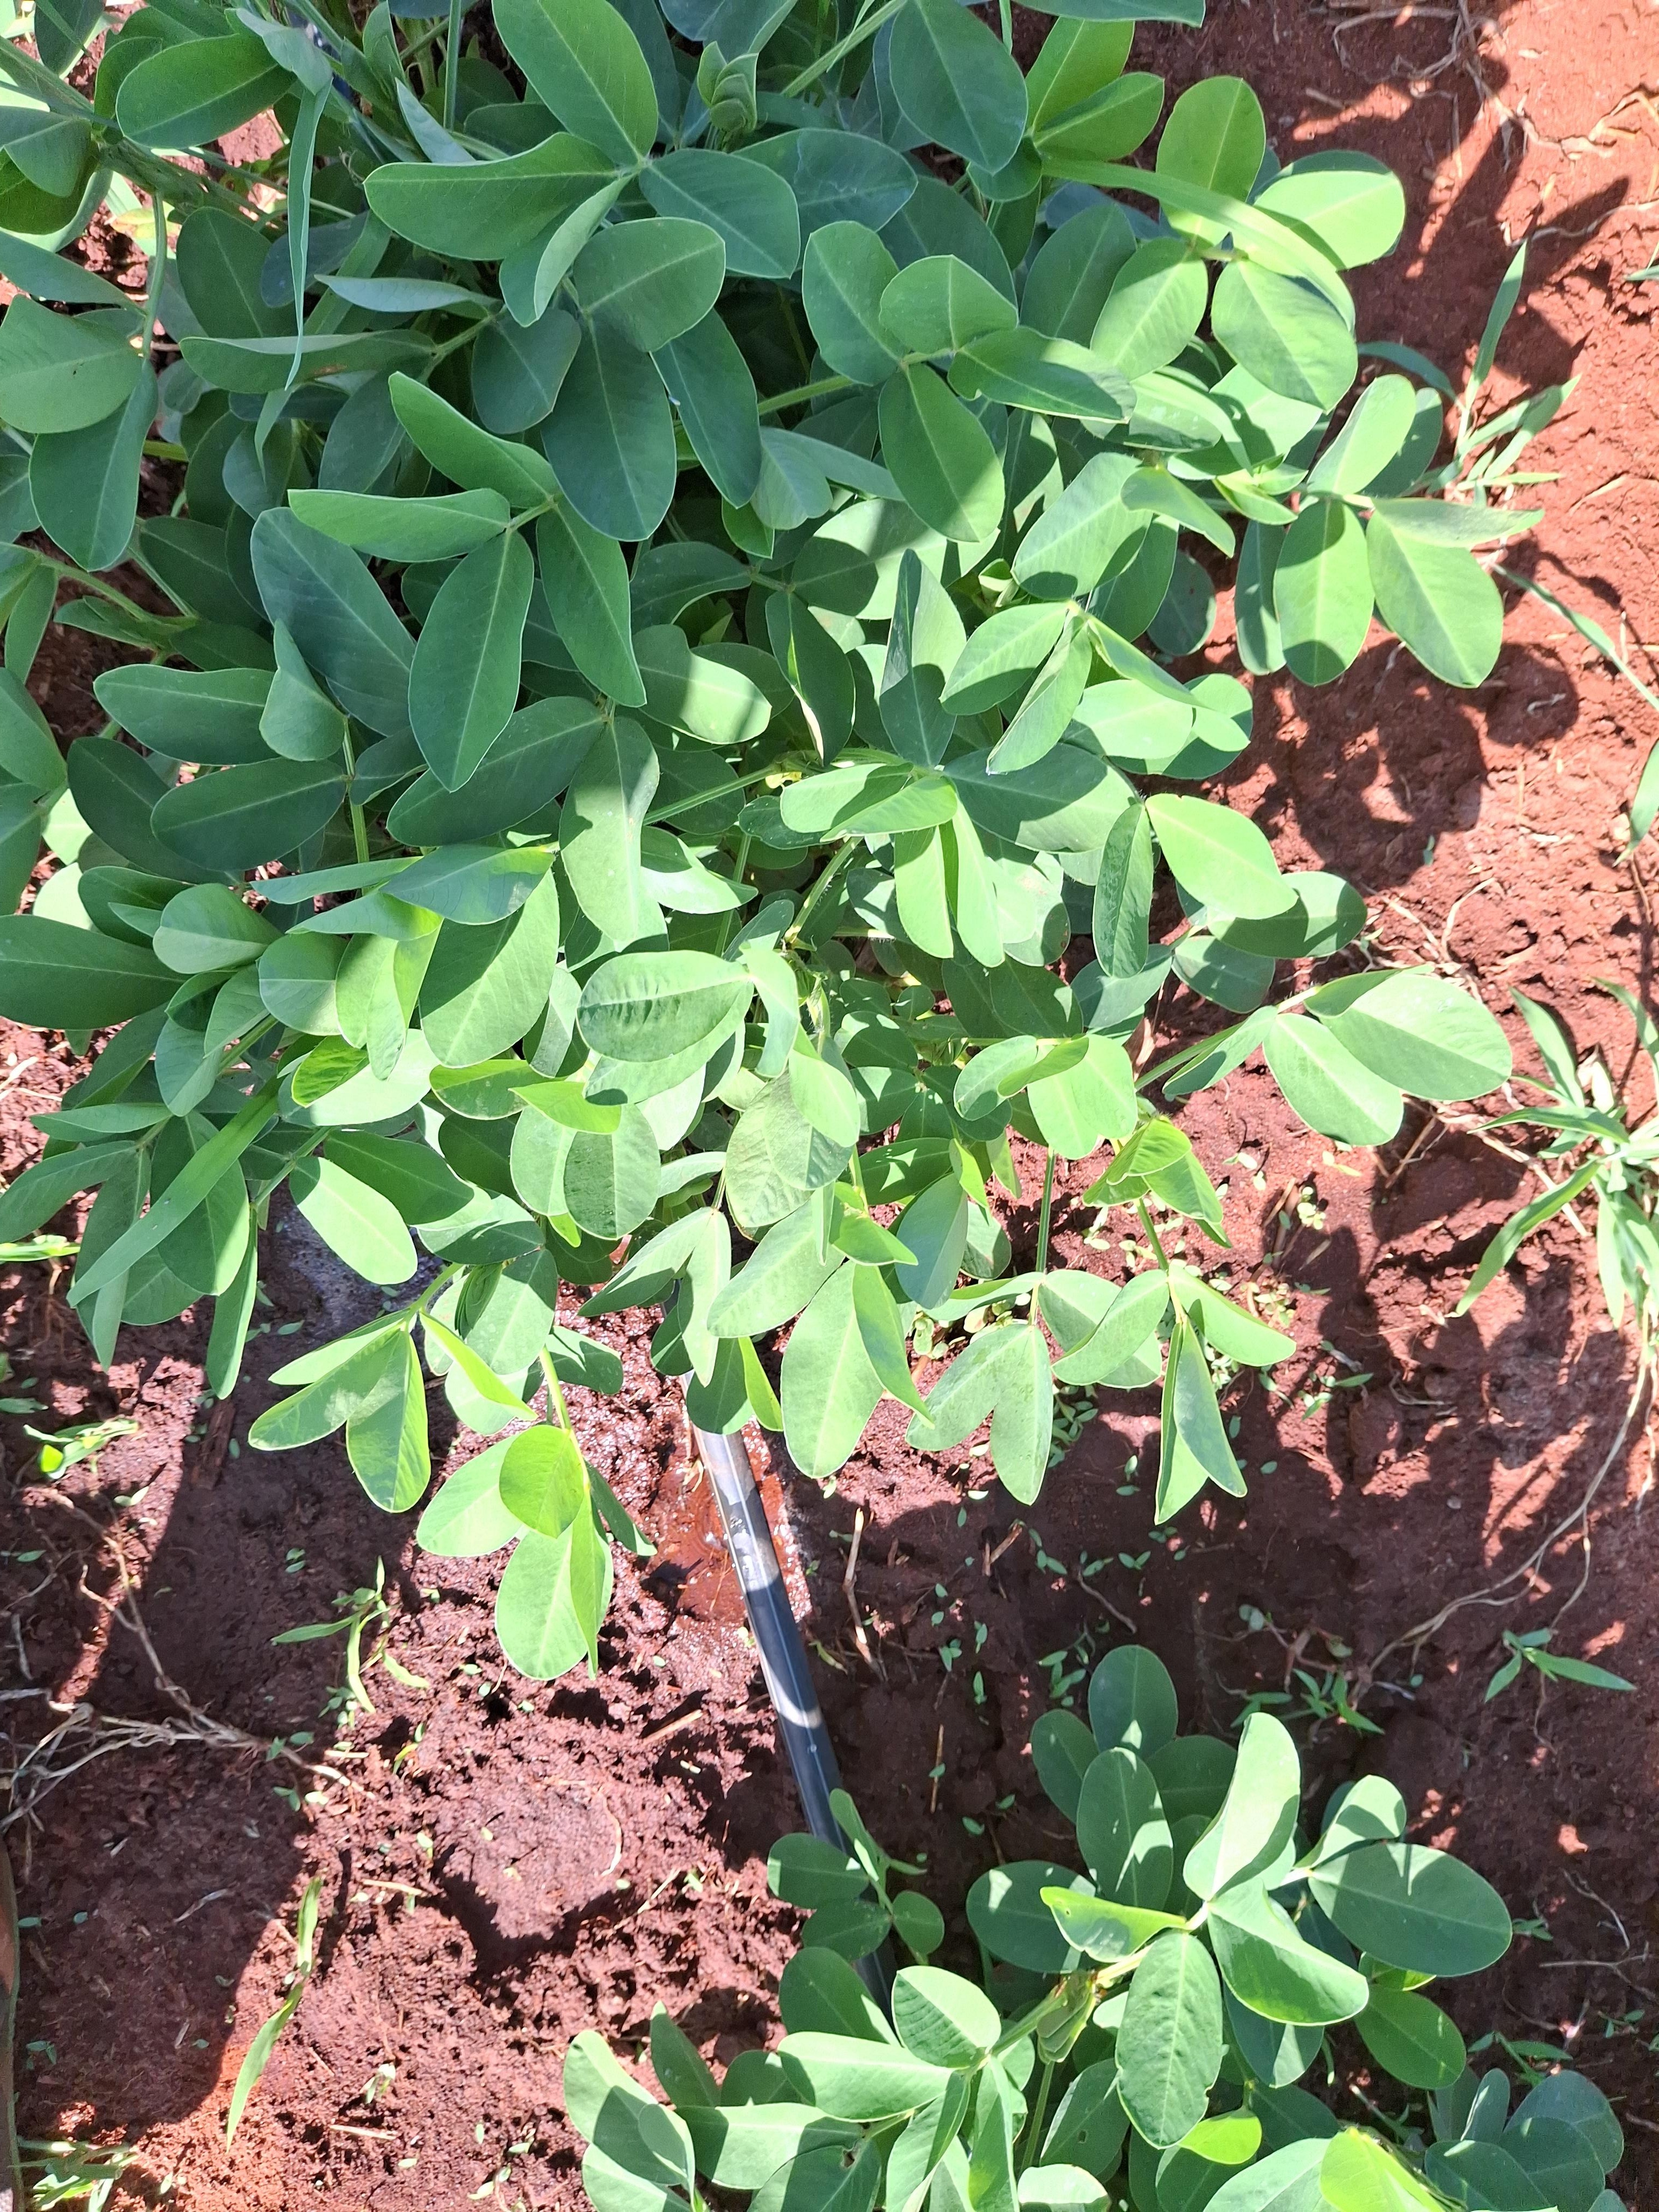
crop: groundnut
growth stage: flowering
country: Kenya
